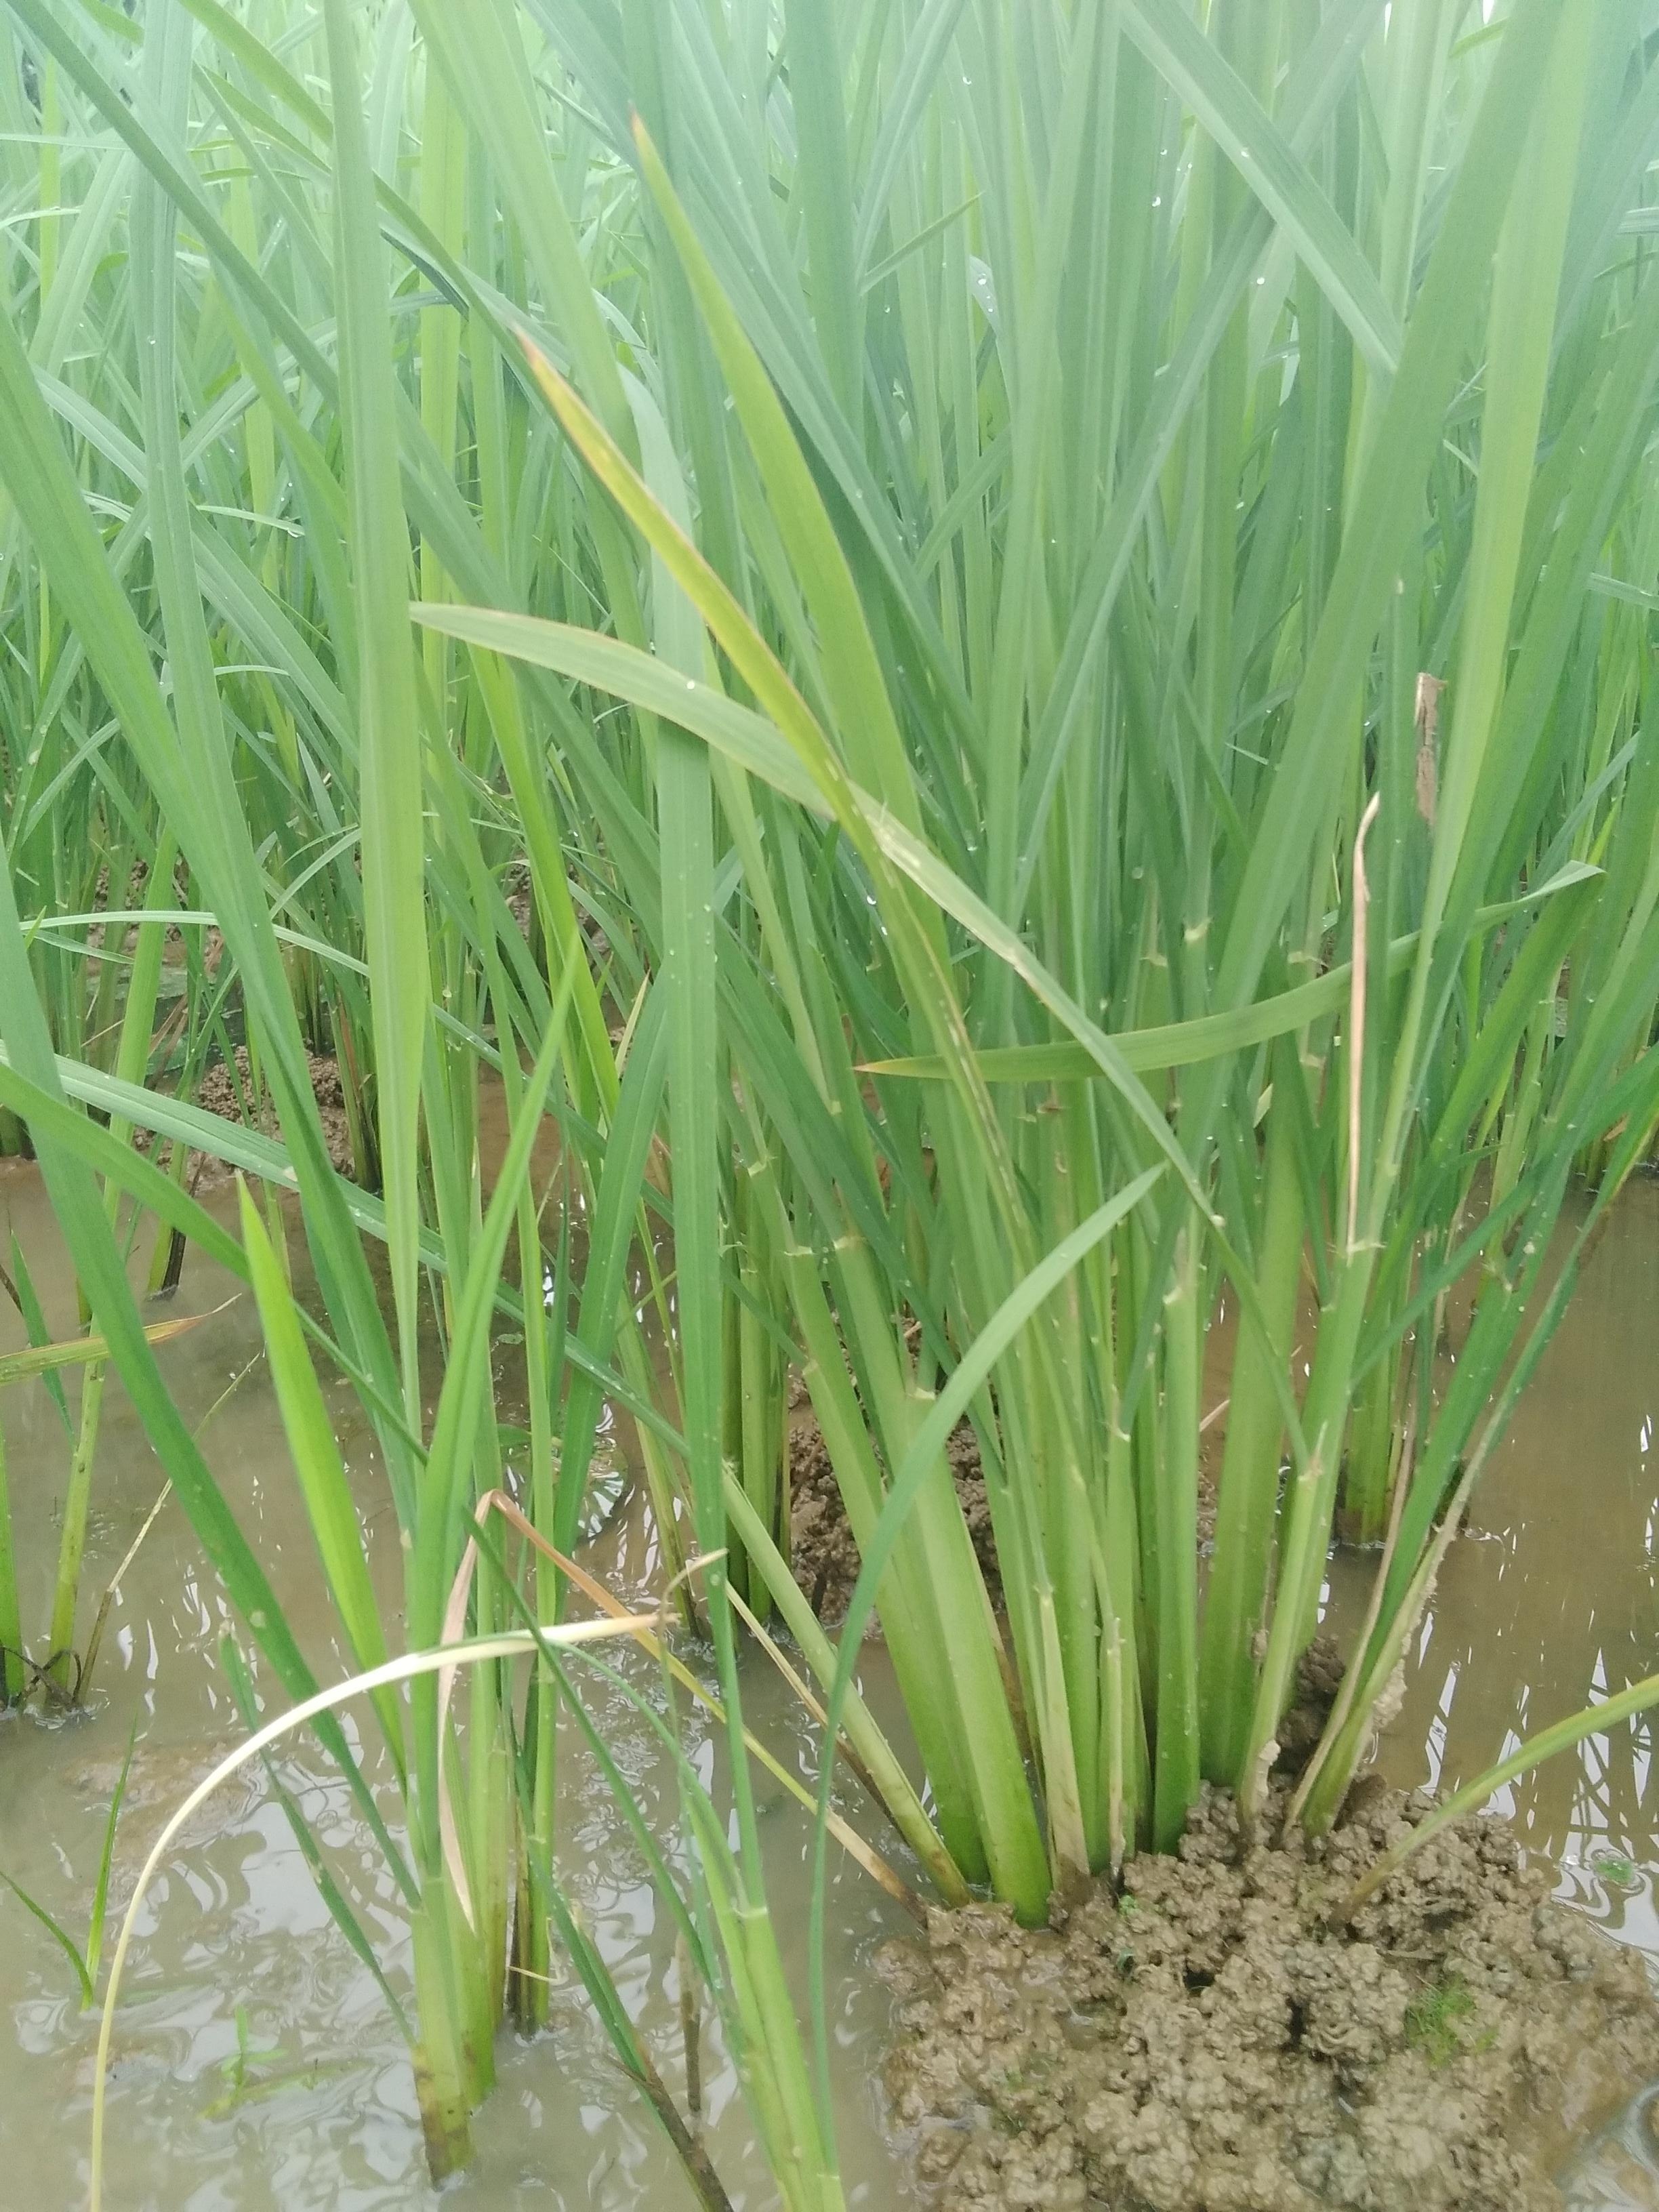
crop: rice
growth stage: vegetative
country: Nigeria
